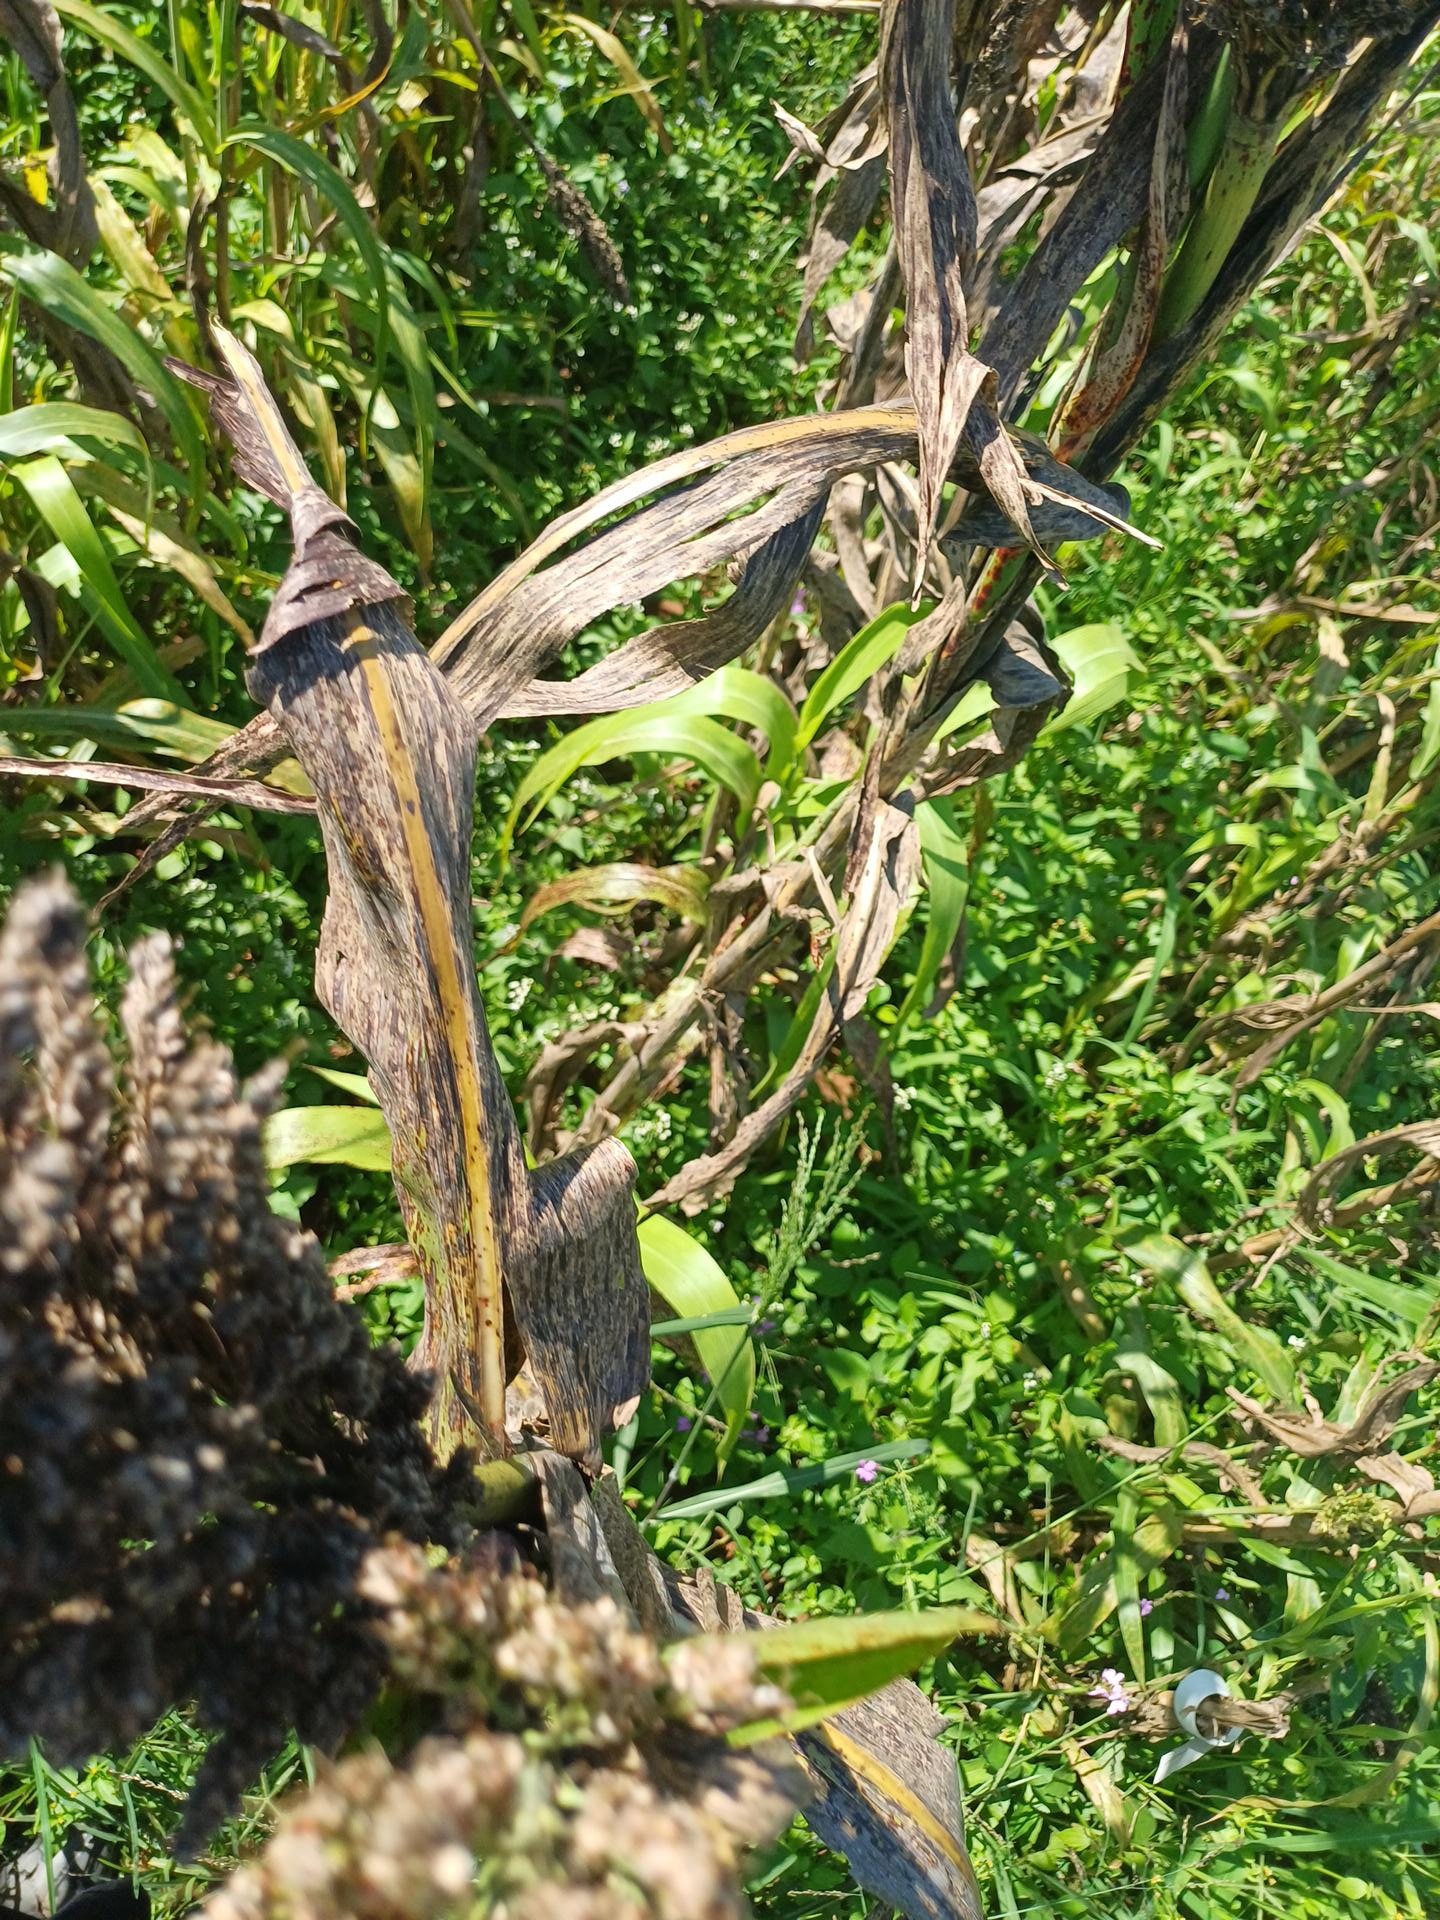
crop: sorghum
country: Kenya
